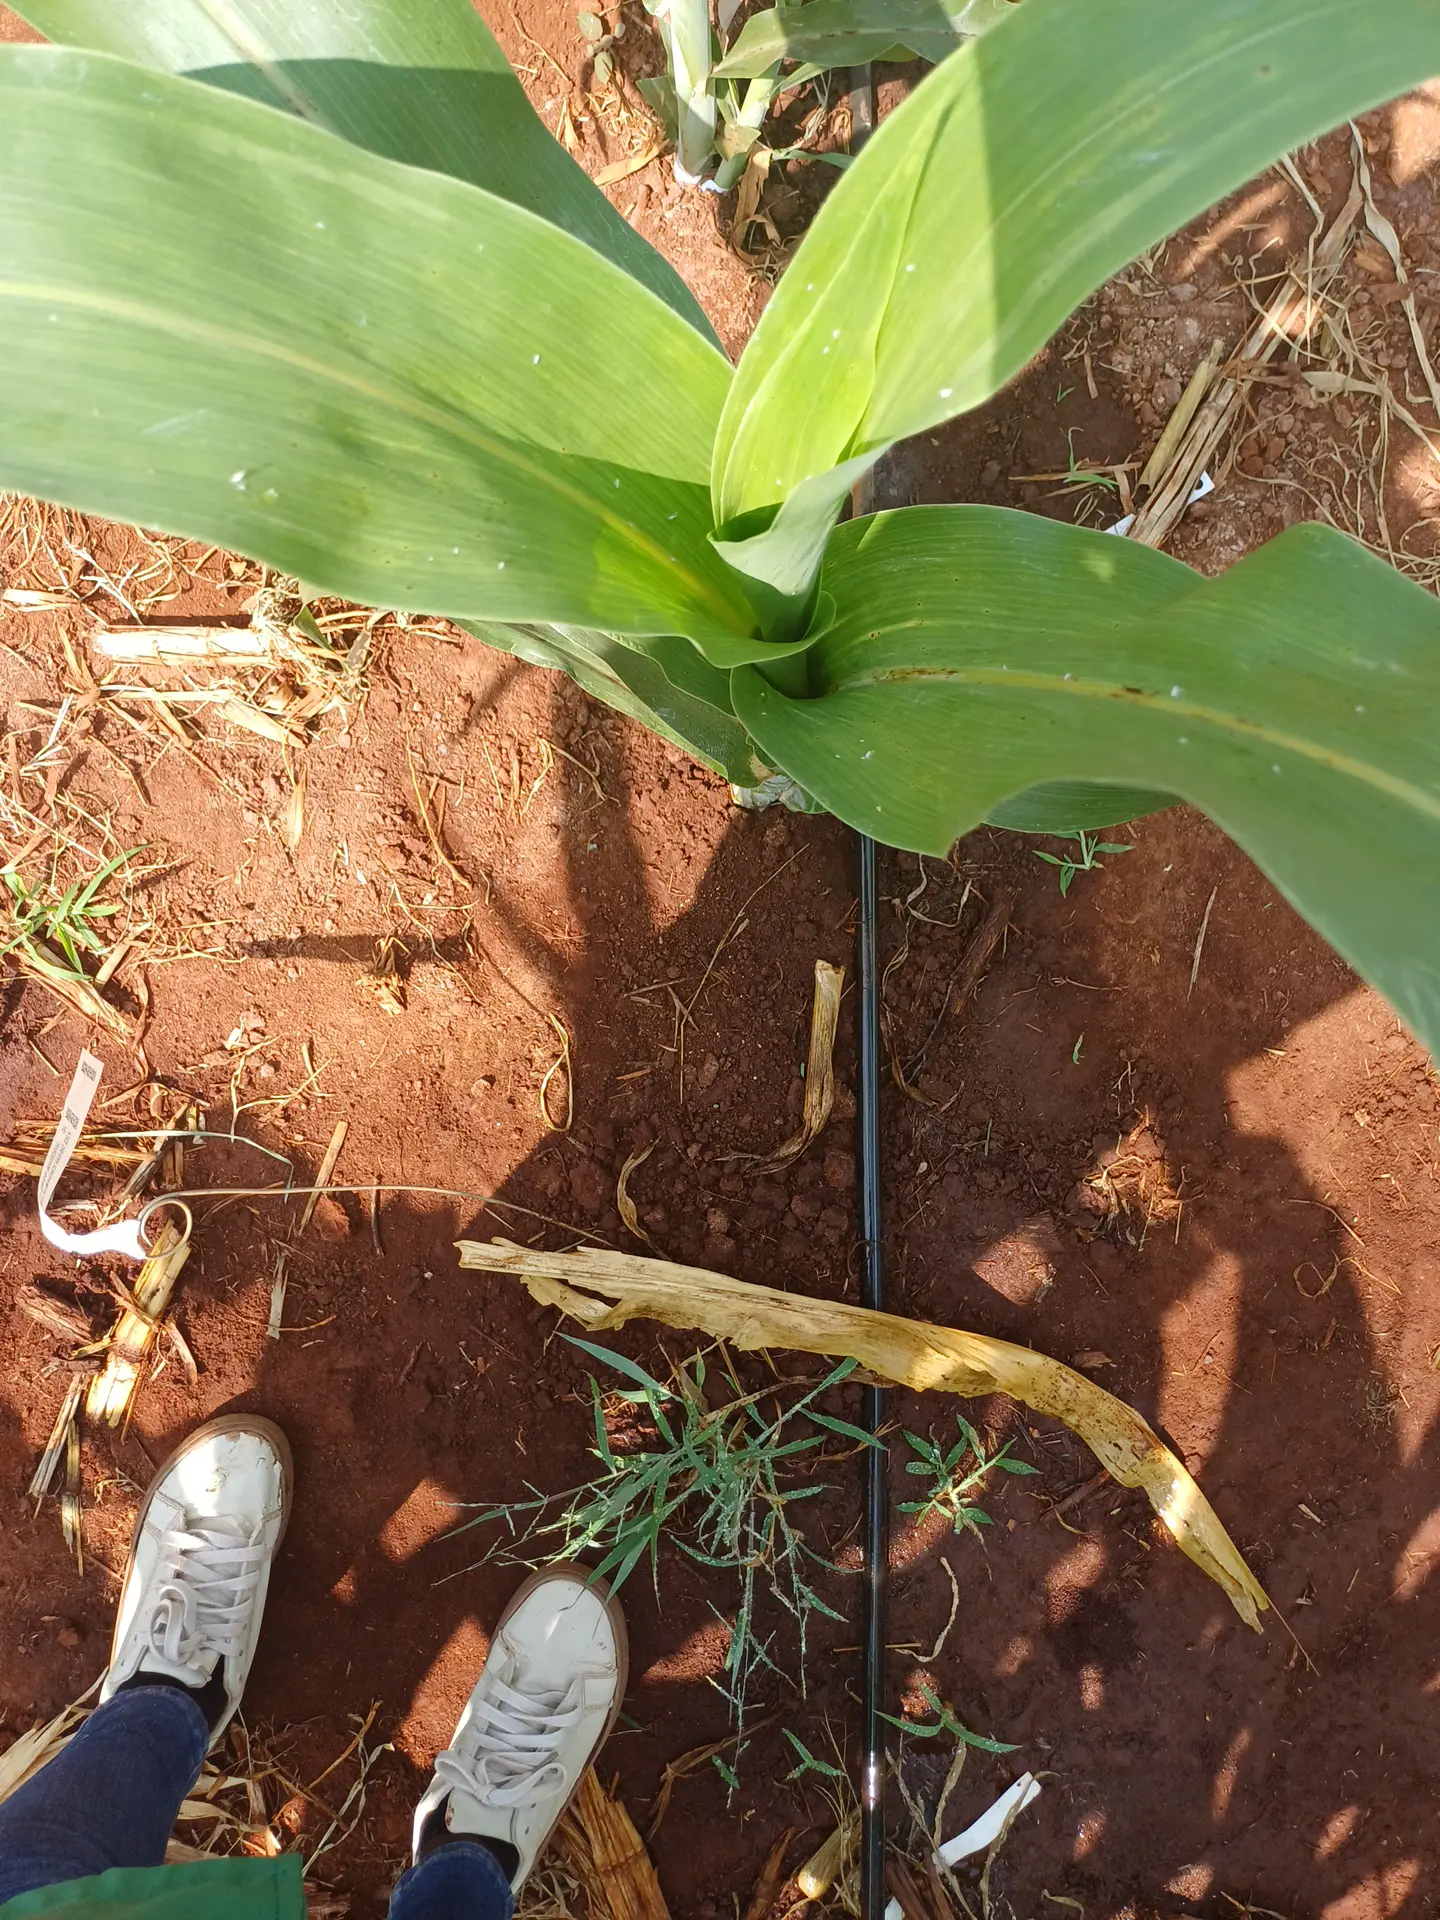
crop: sorghum
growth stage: vegetative
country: Kenya
